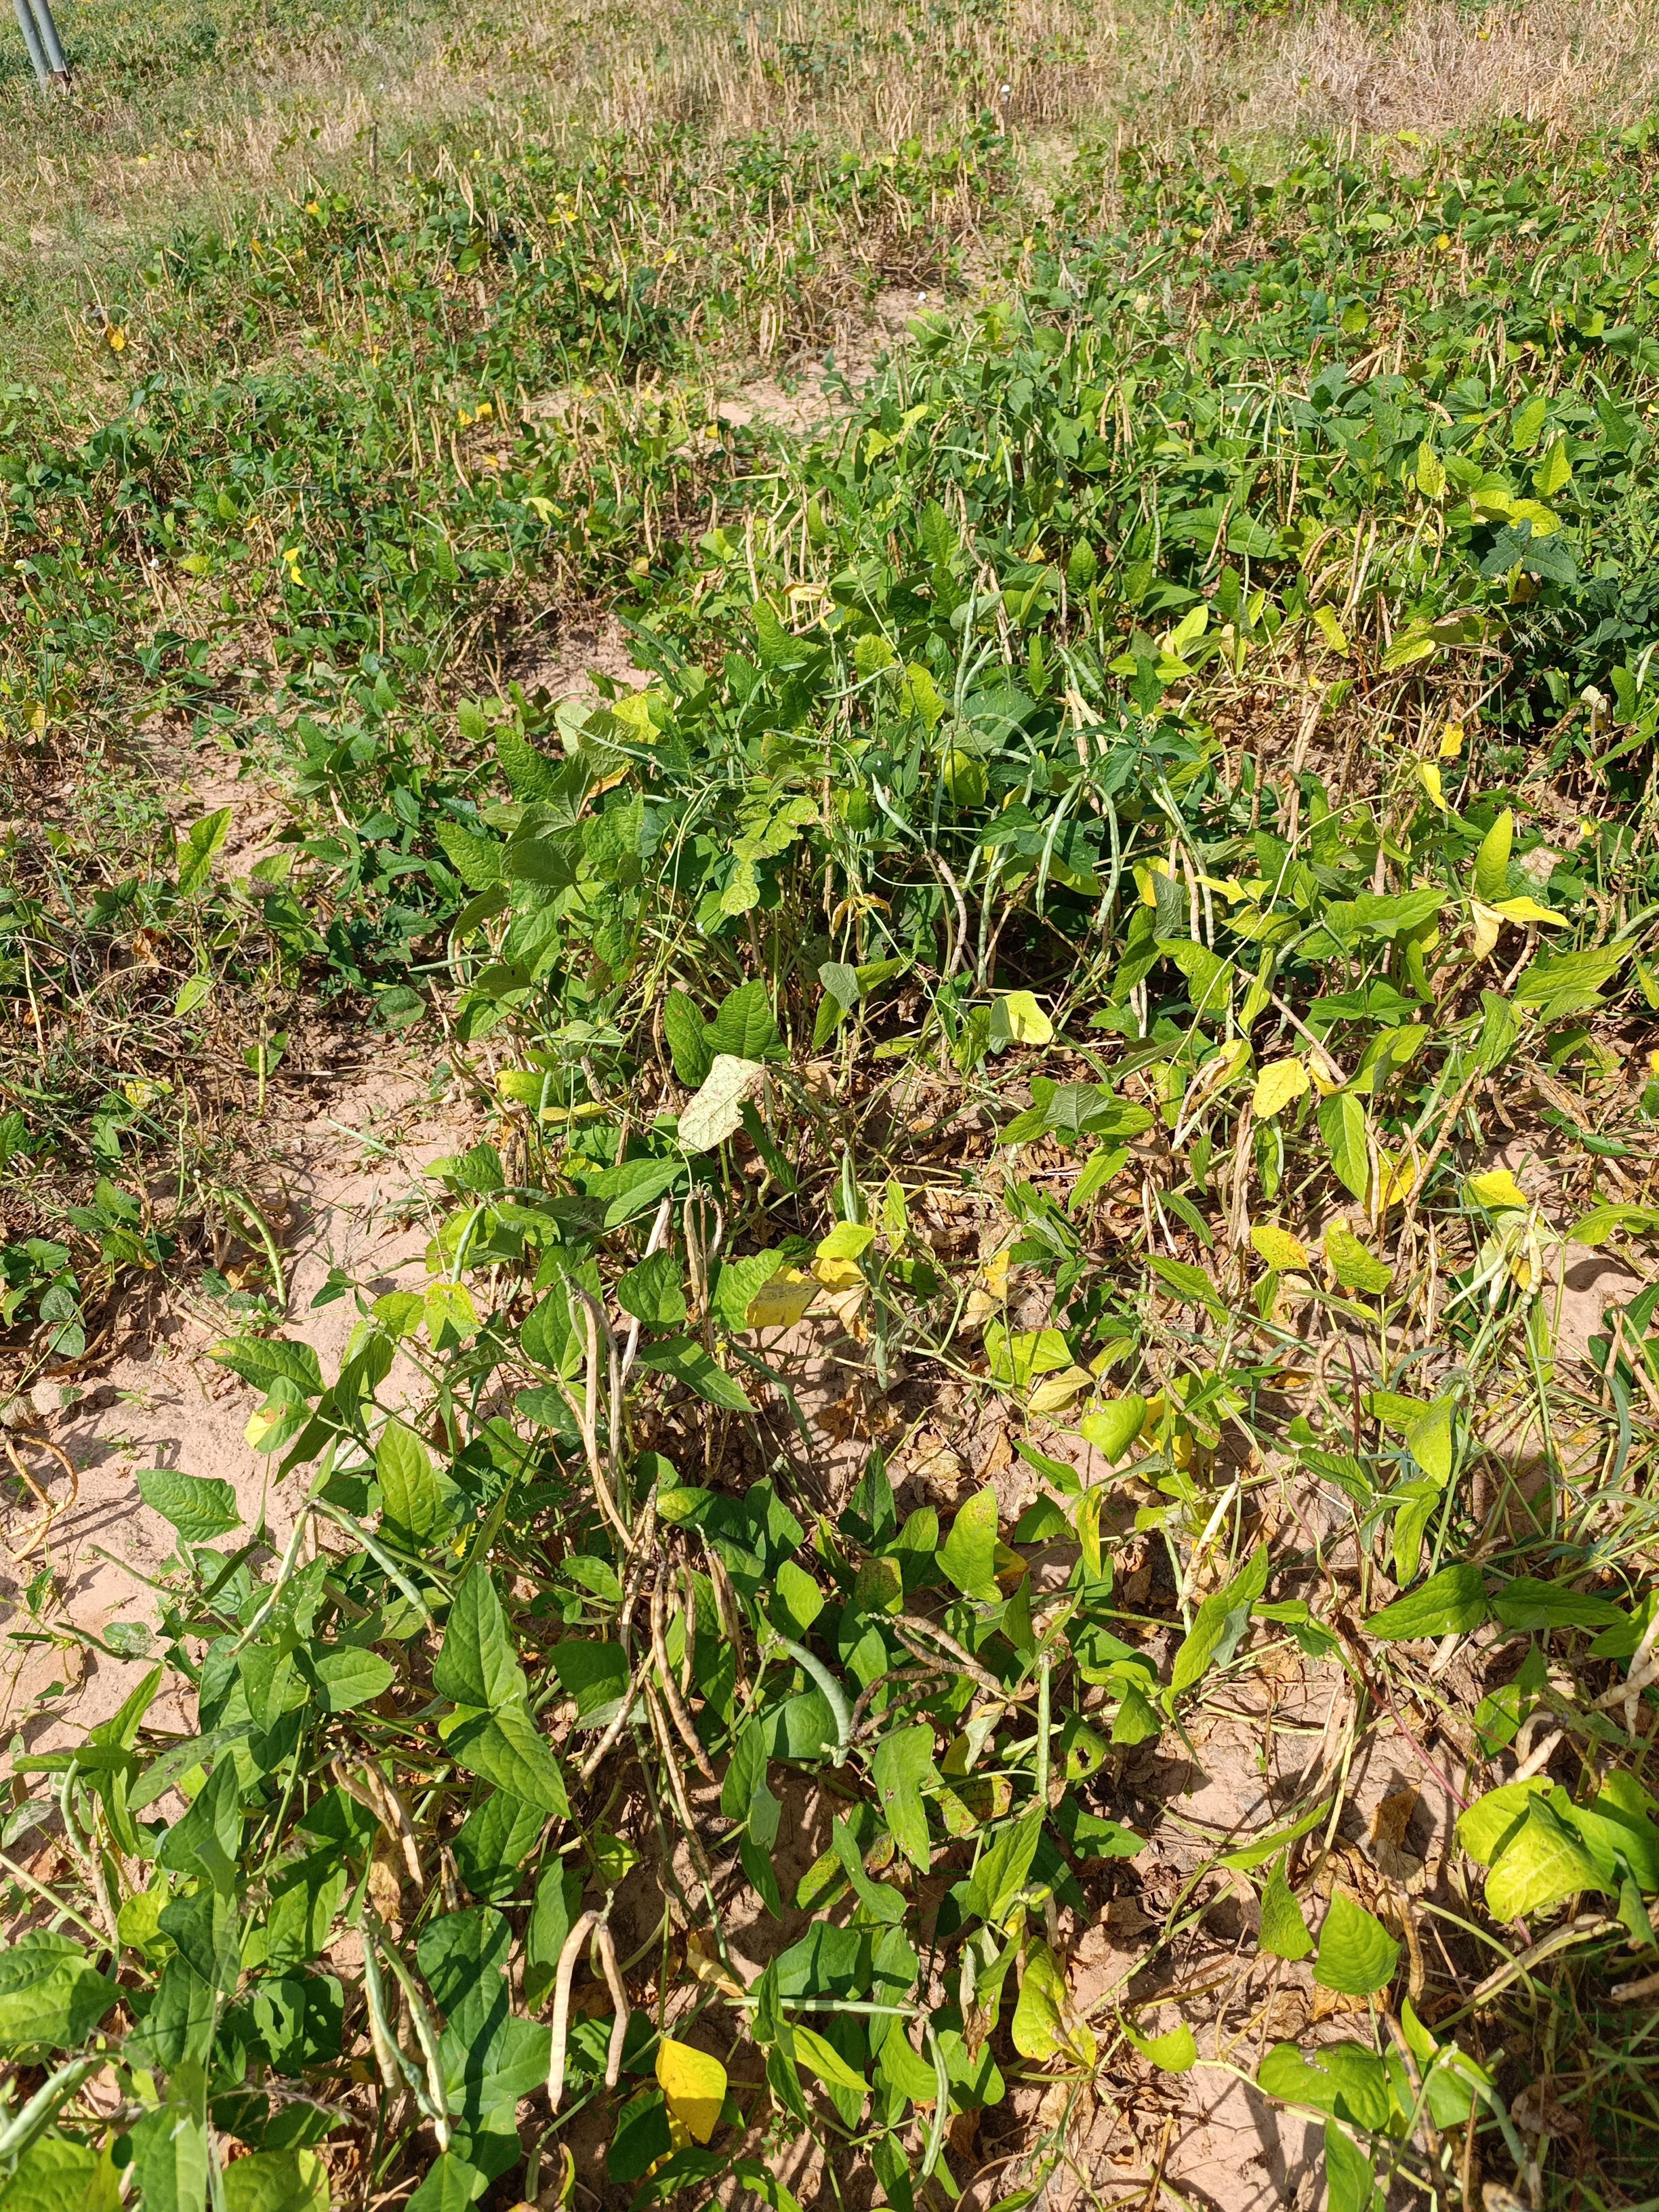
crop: cowpea
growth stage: maturity
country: Nigeria
